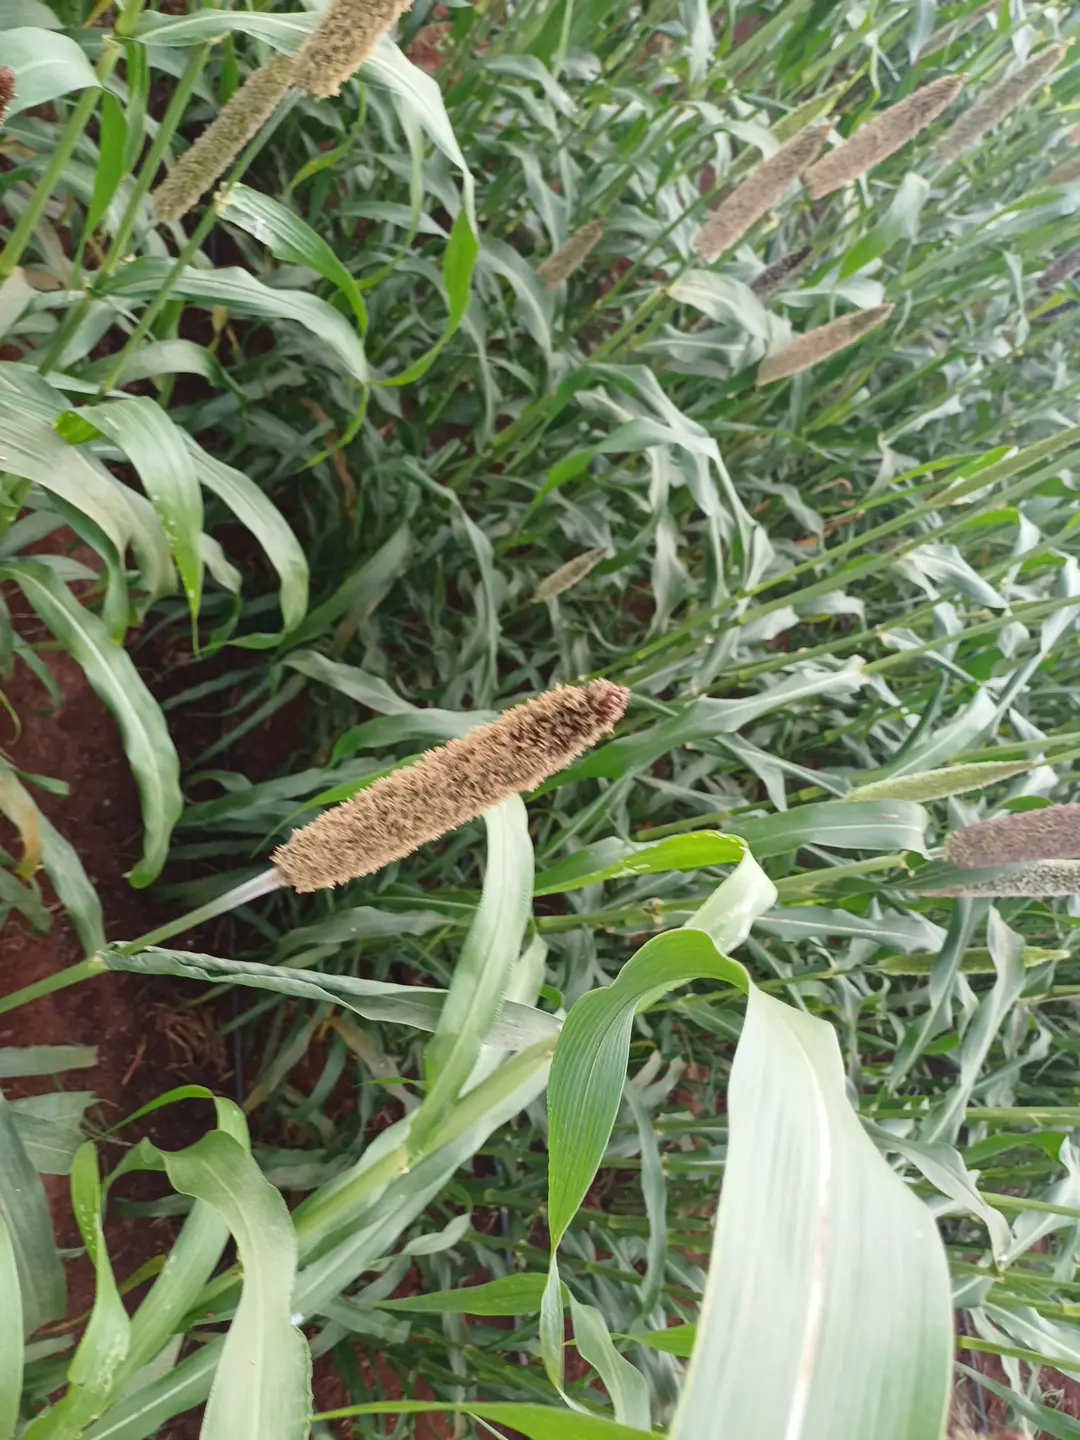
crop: pearl millet
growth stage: flowering
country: Kenya
